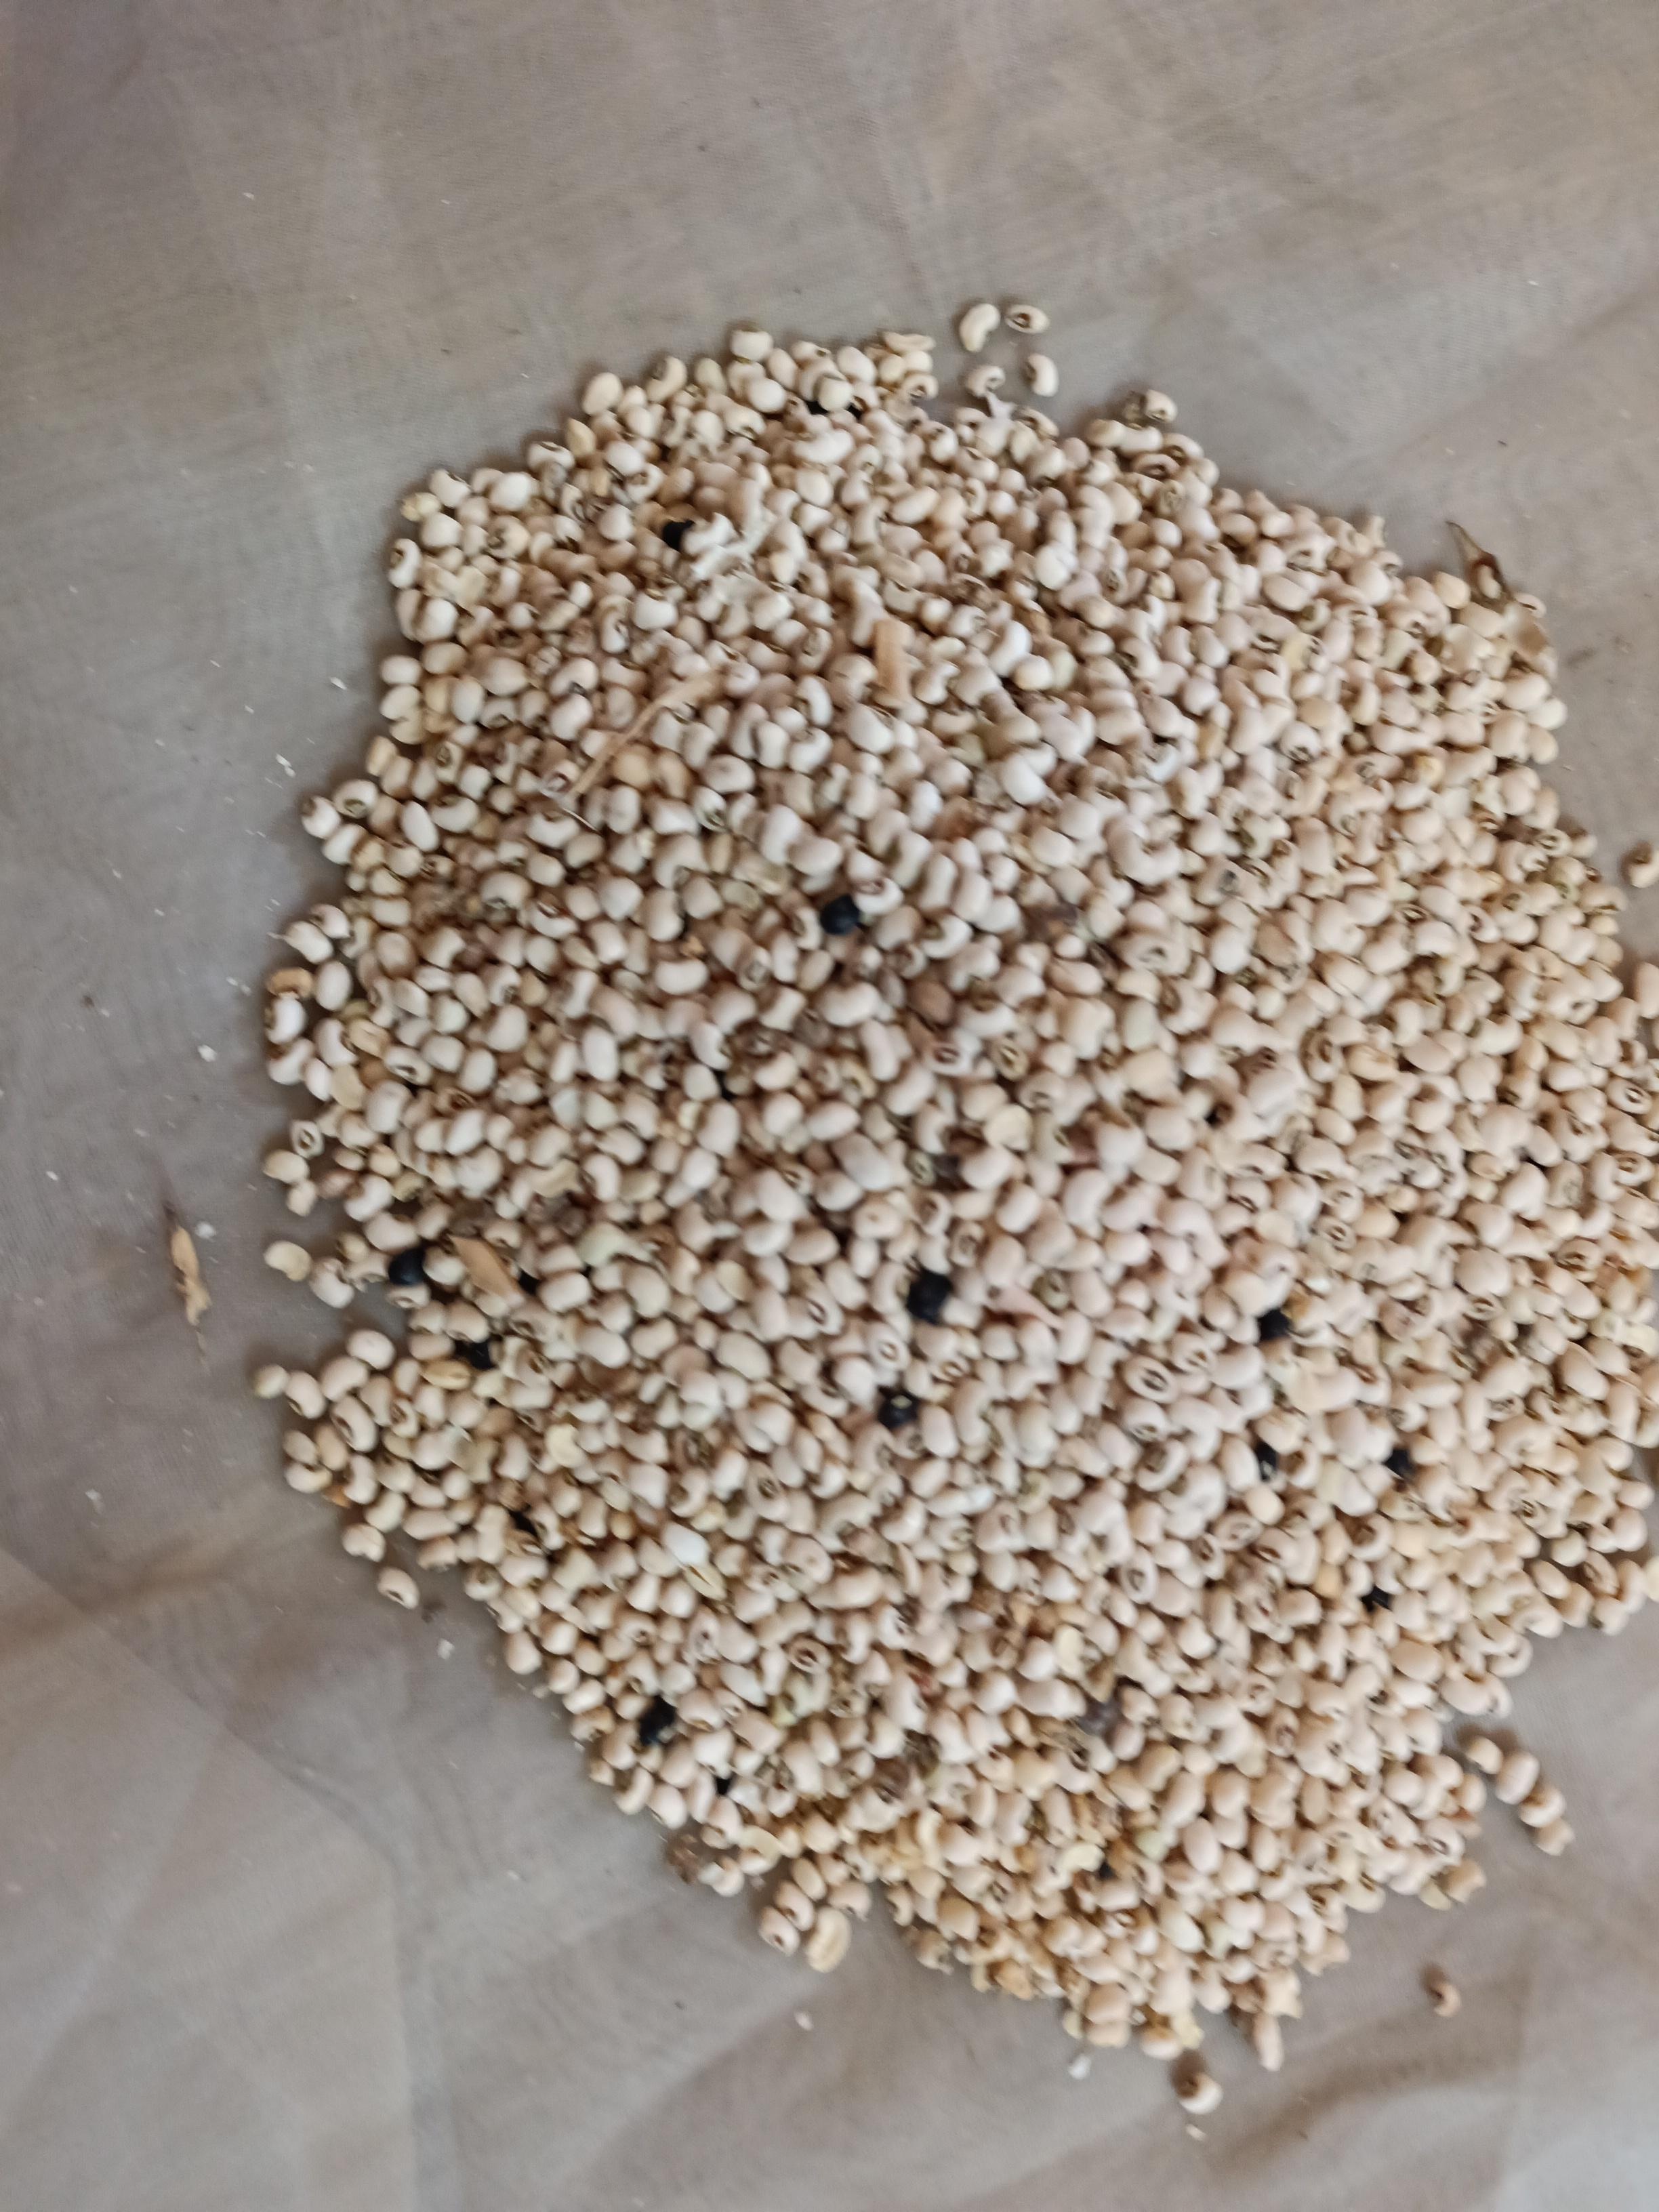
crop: cowpea
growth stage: harvest
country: Nigeria
